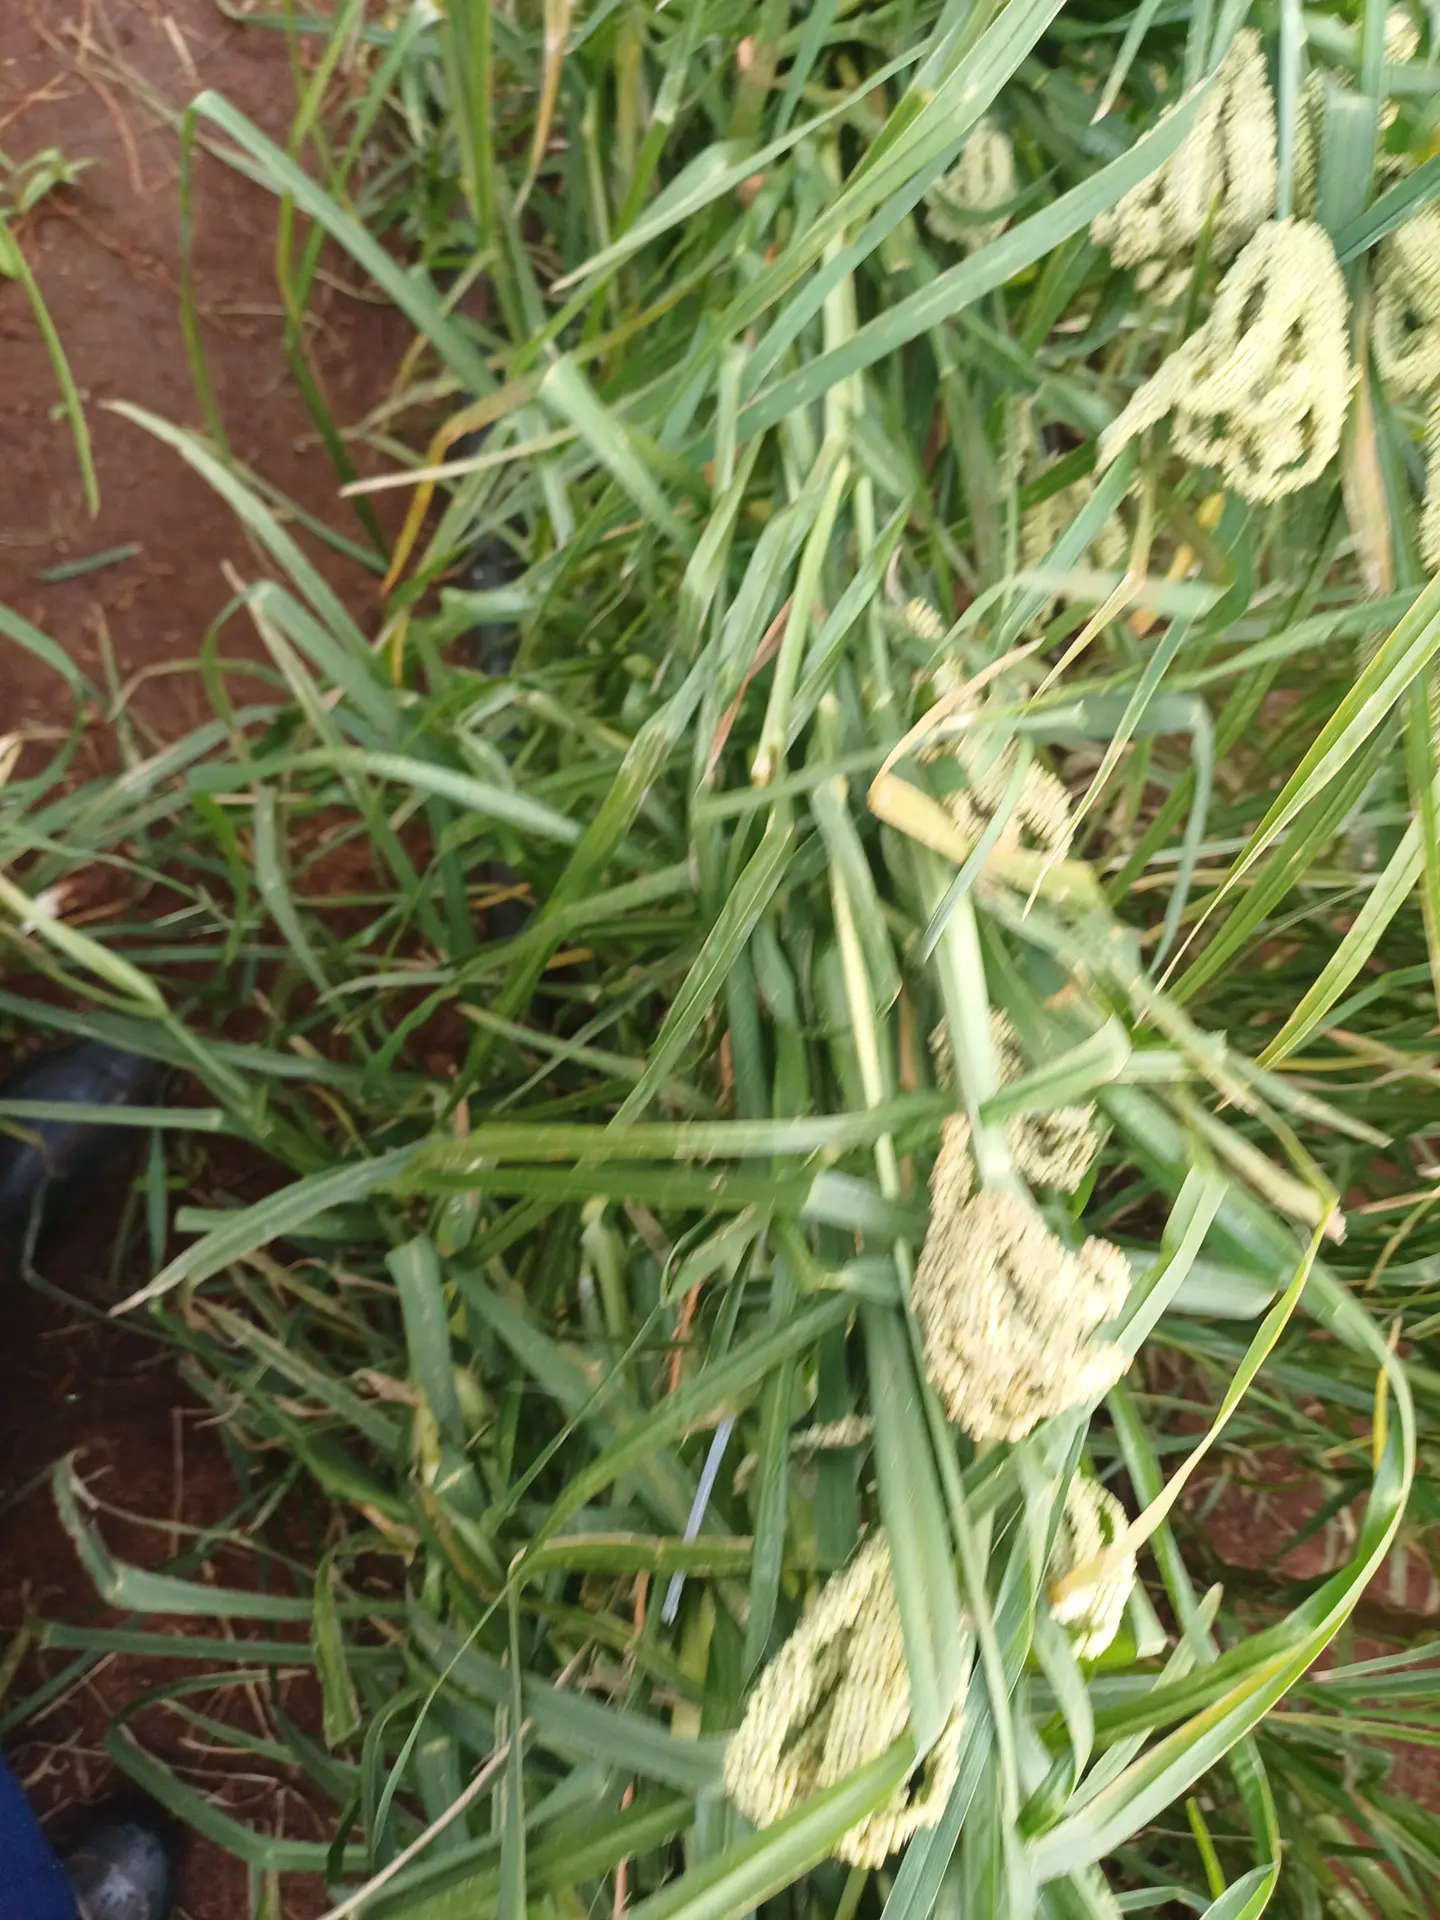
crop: finger millet
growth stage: filling grain
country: Kenya
